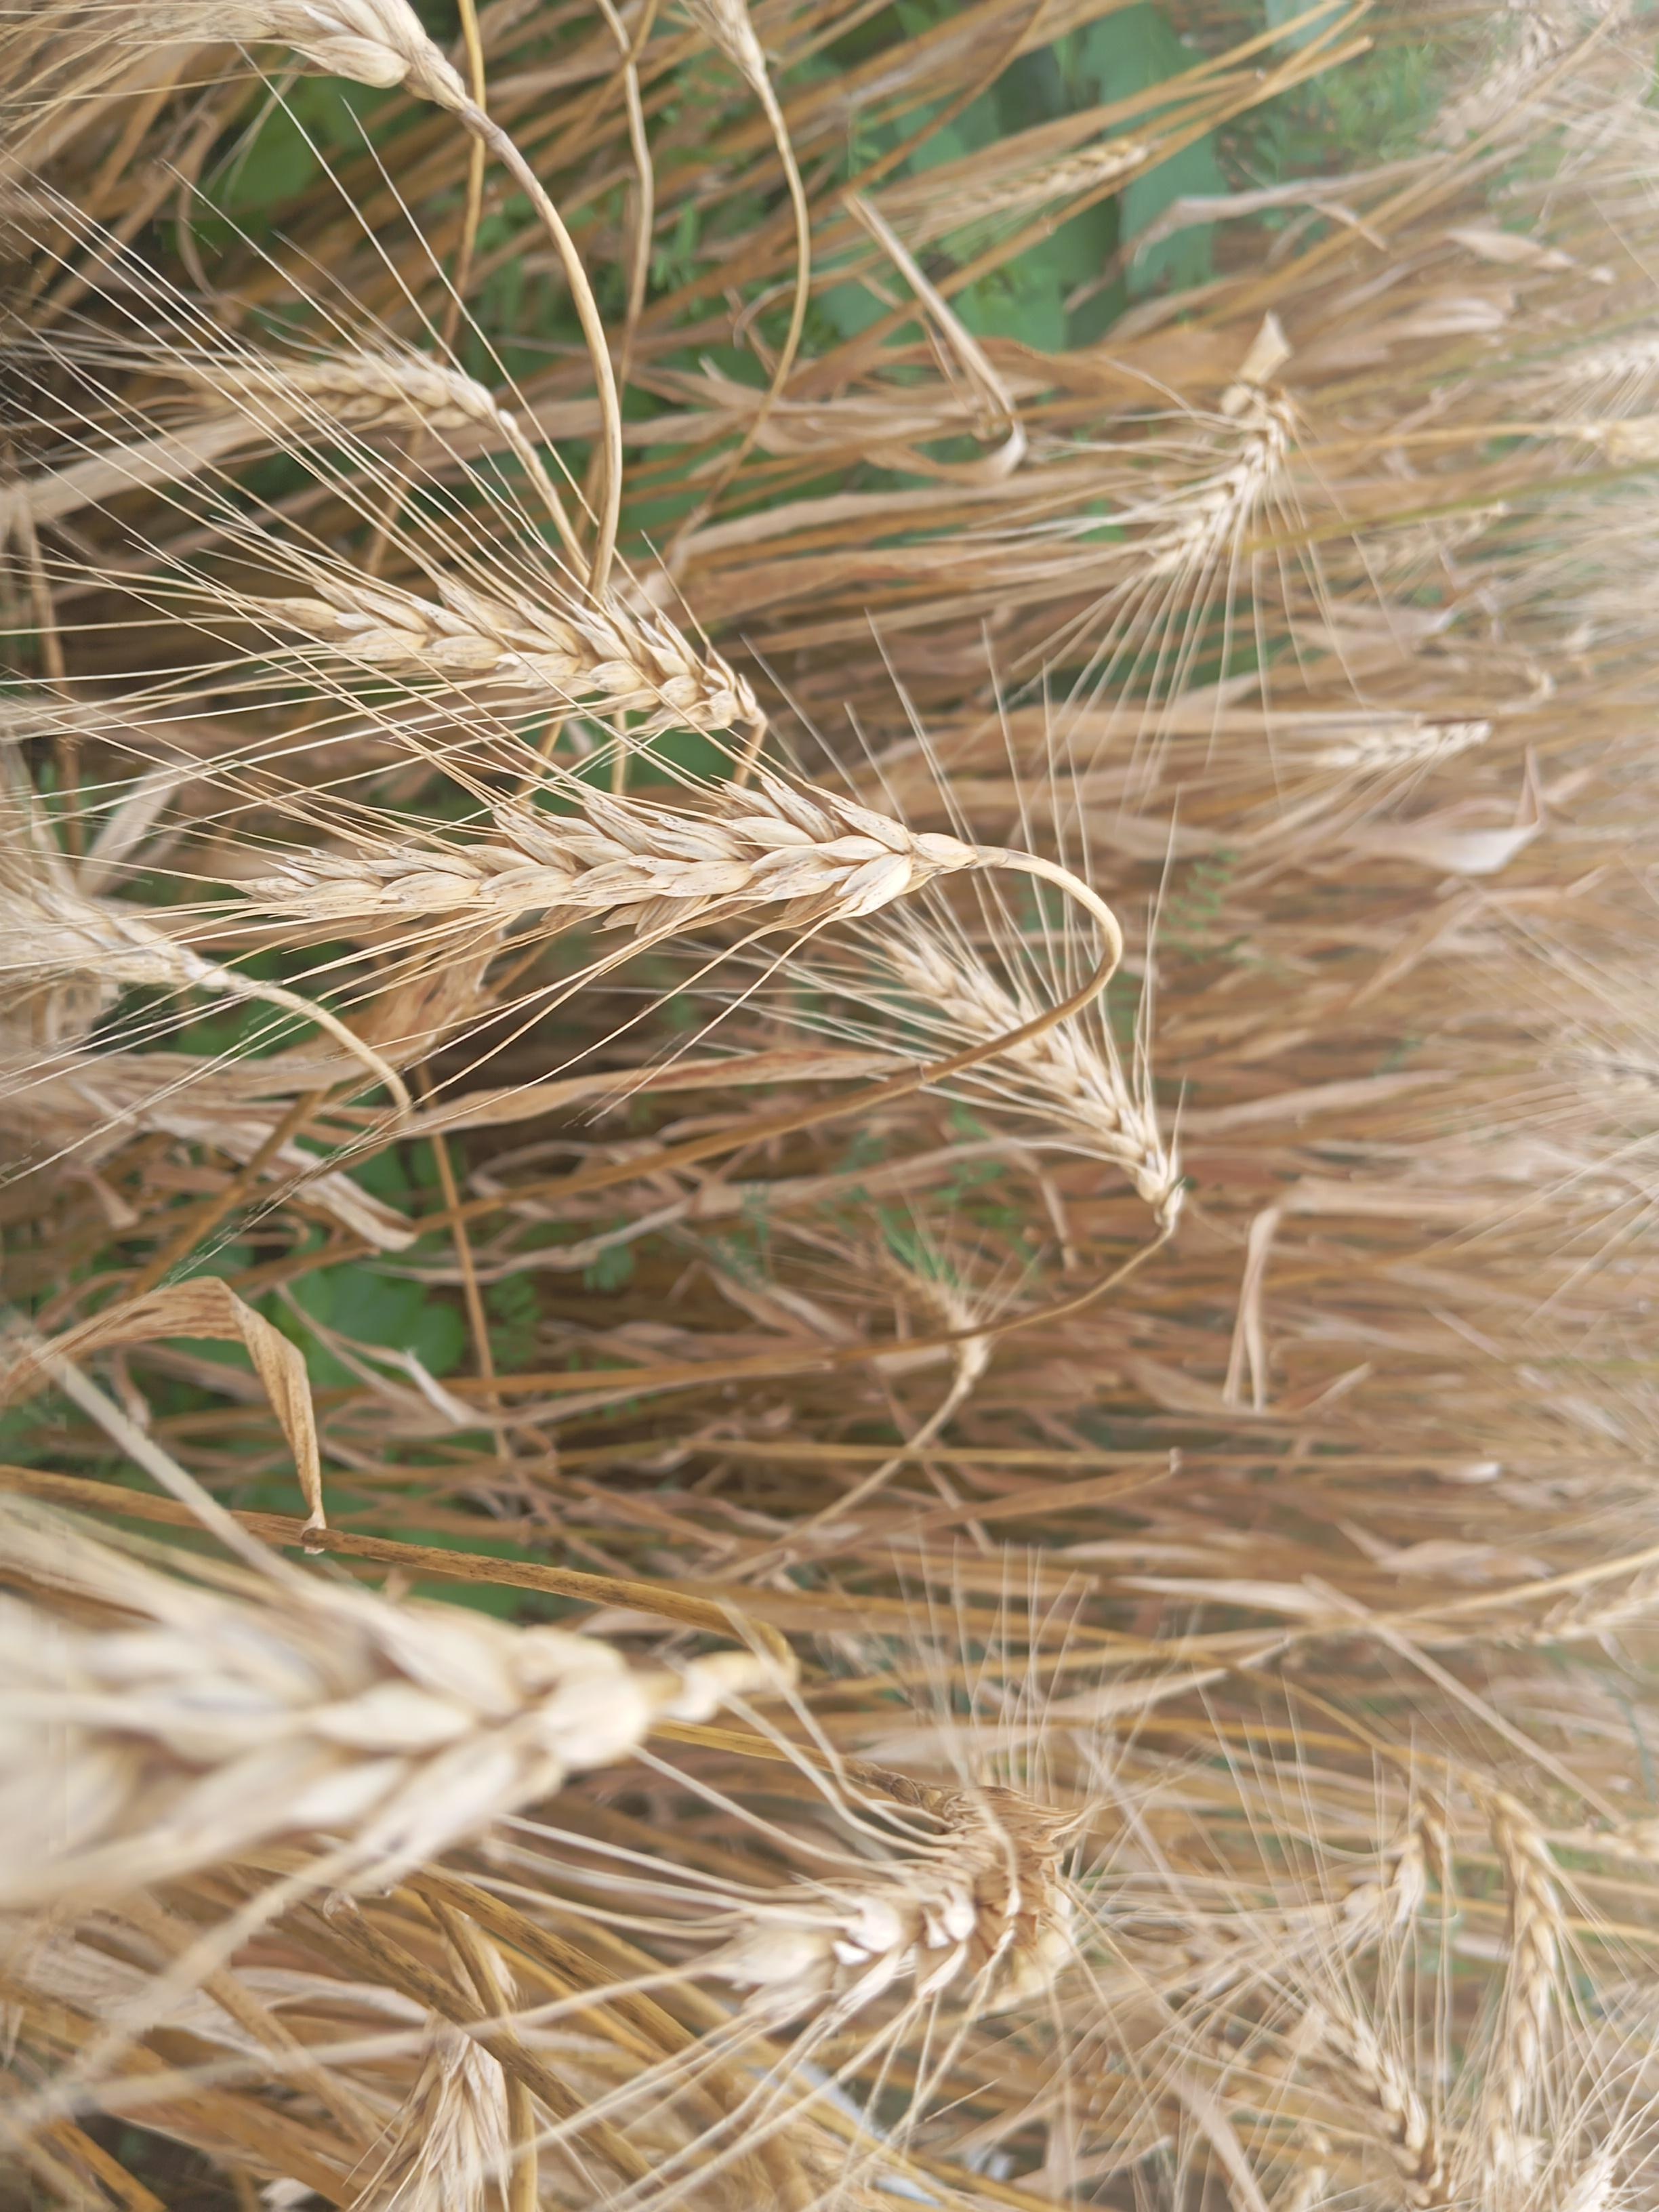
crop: wheat
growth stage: maturity
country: Kenya
